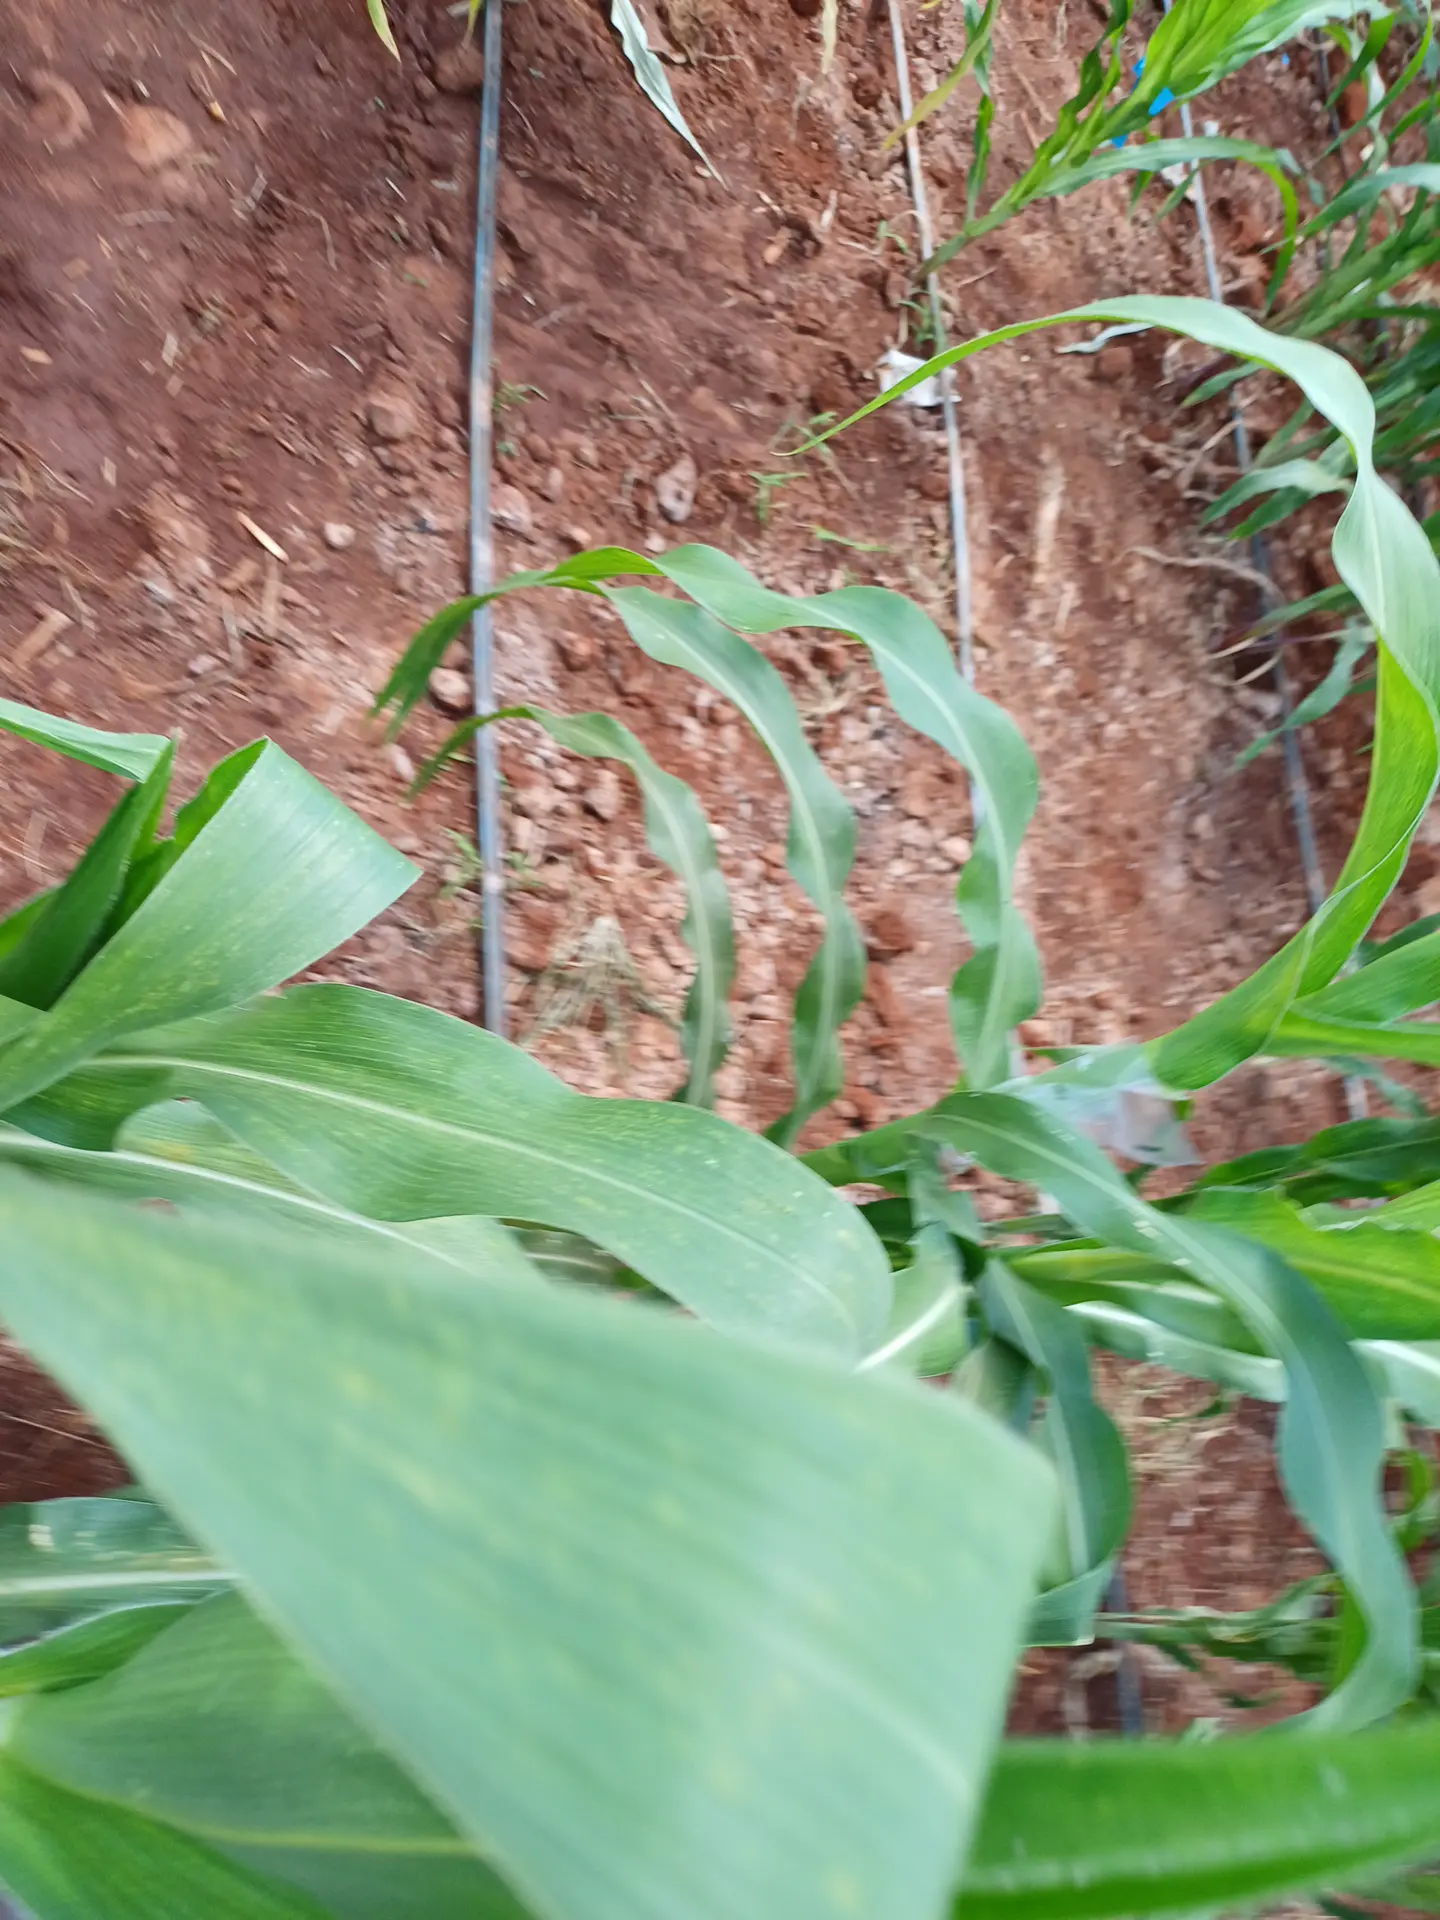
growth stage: vegetative
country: Kenya
